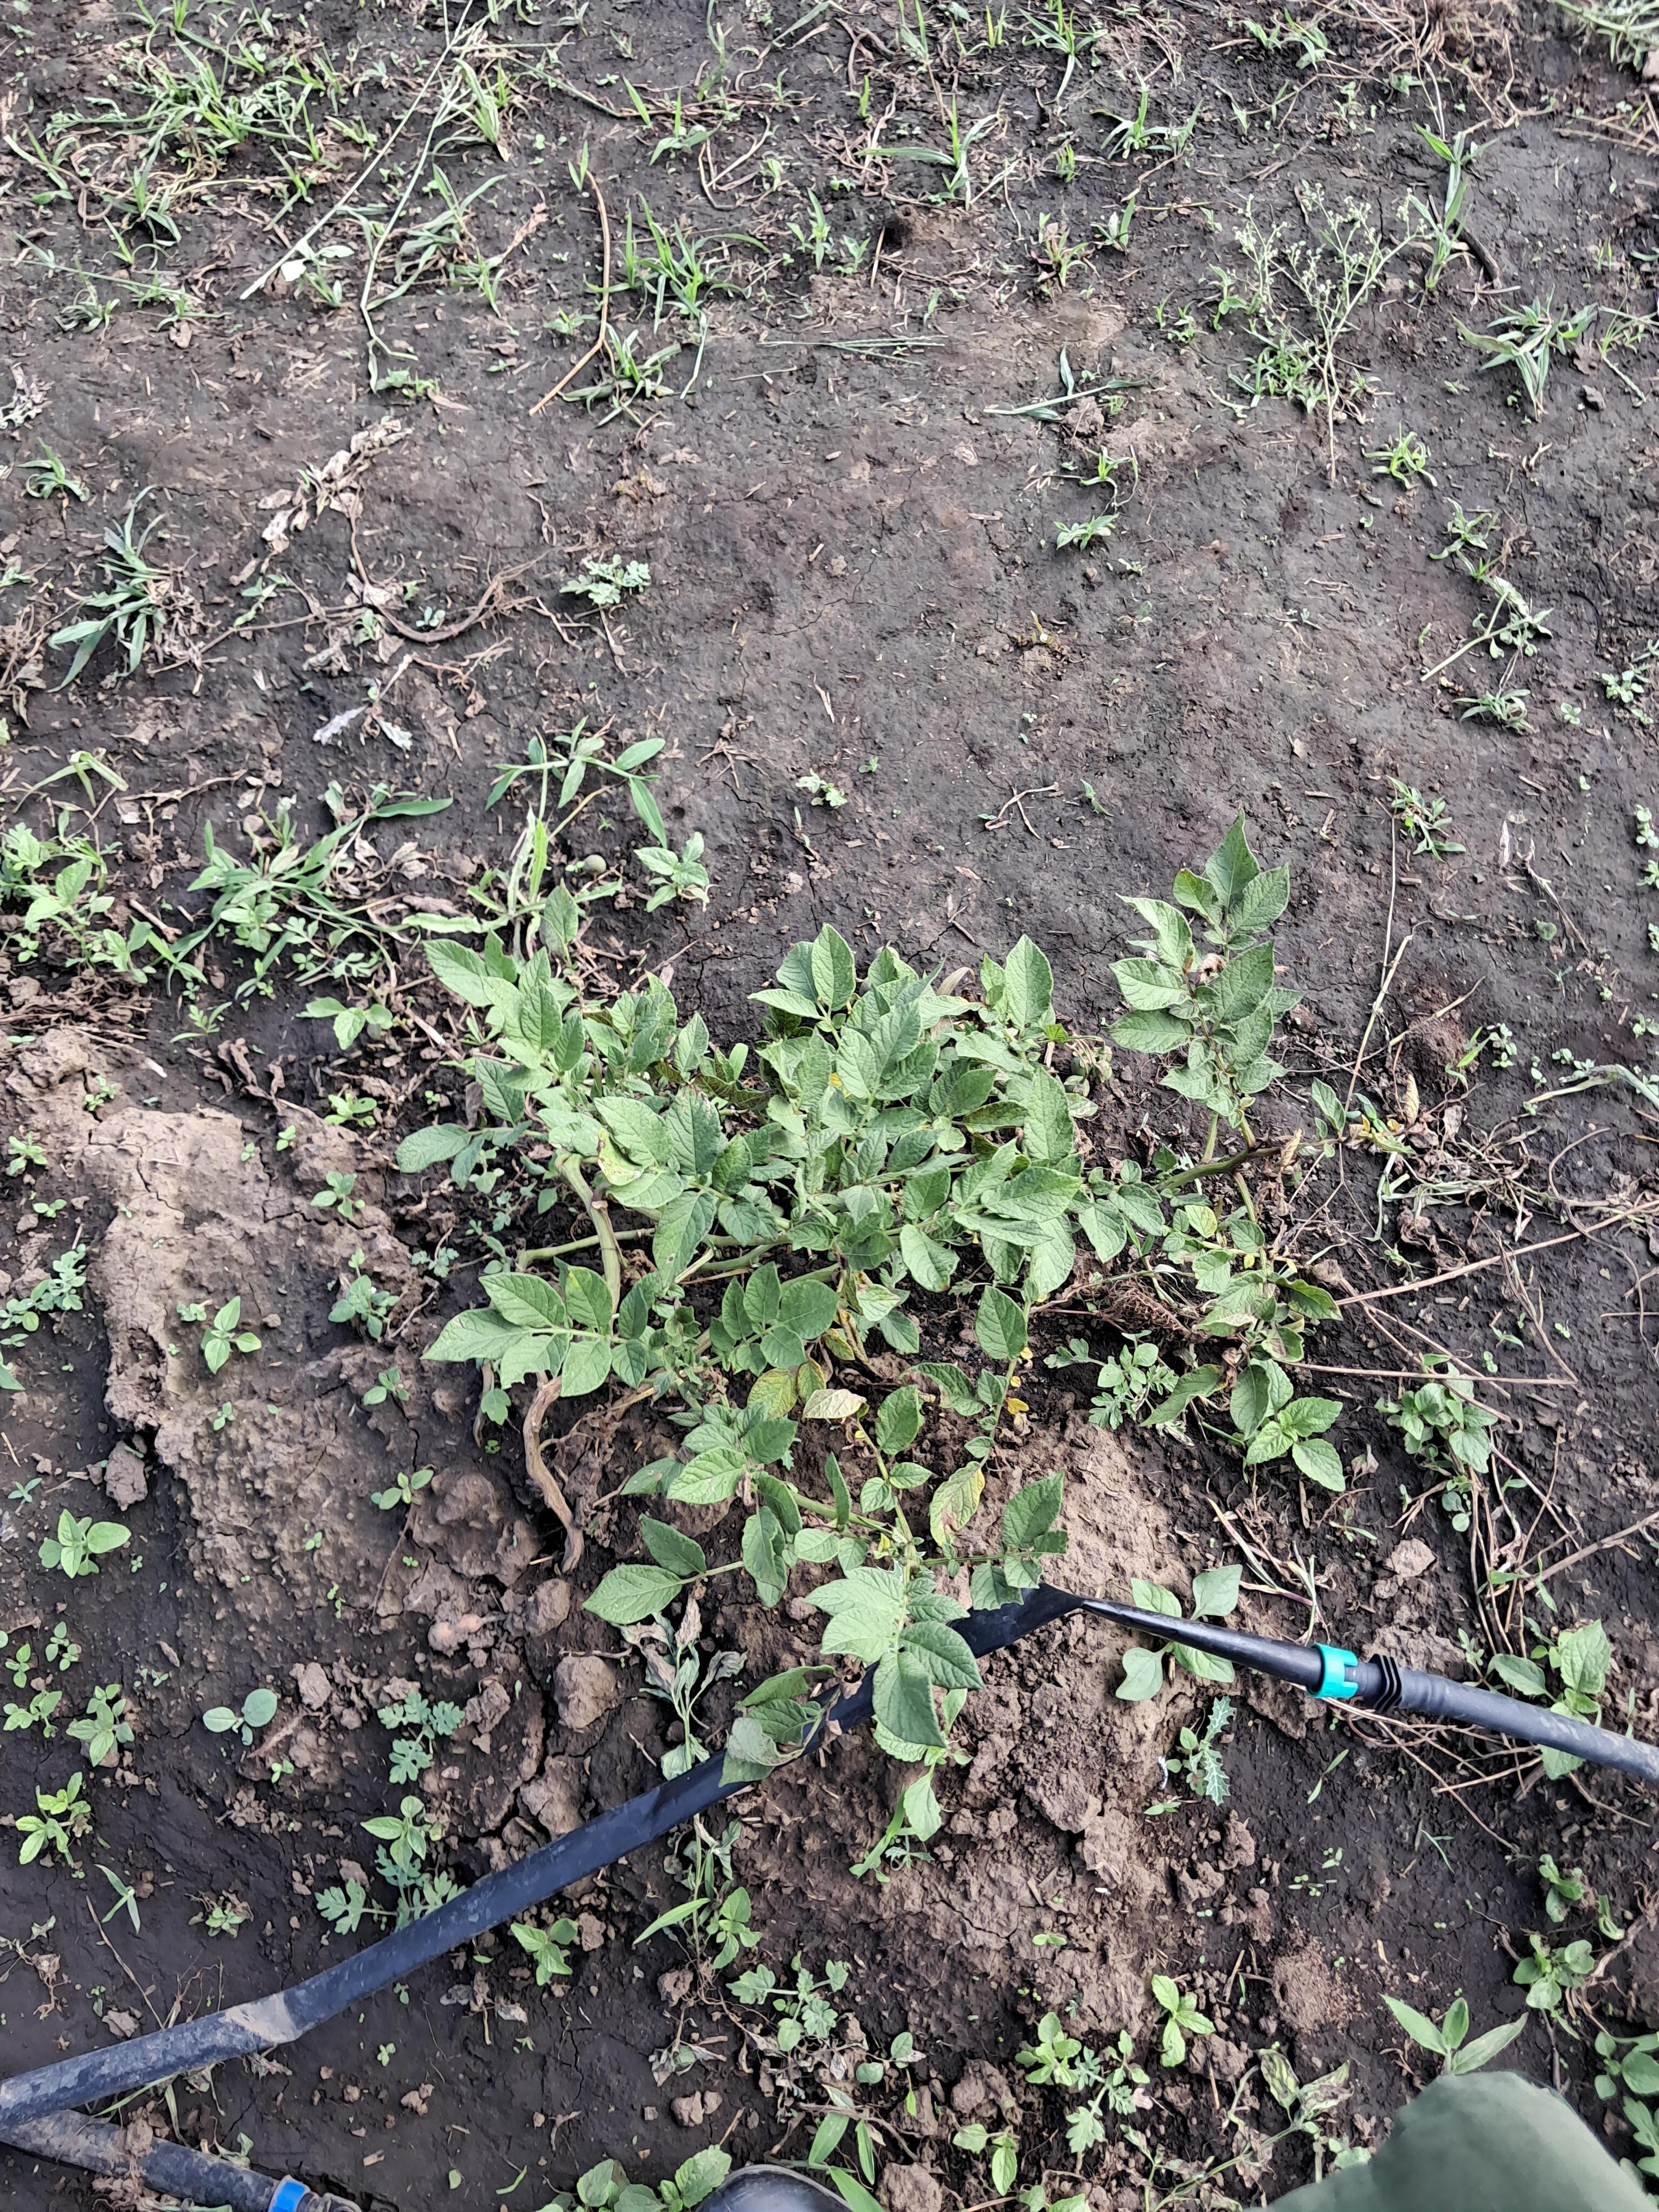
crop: potato
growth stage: flowering
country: Tanzania
